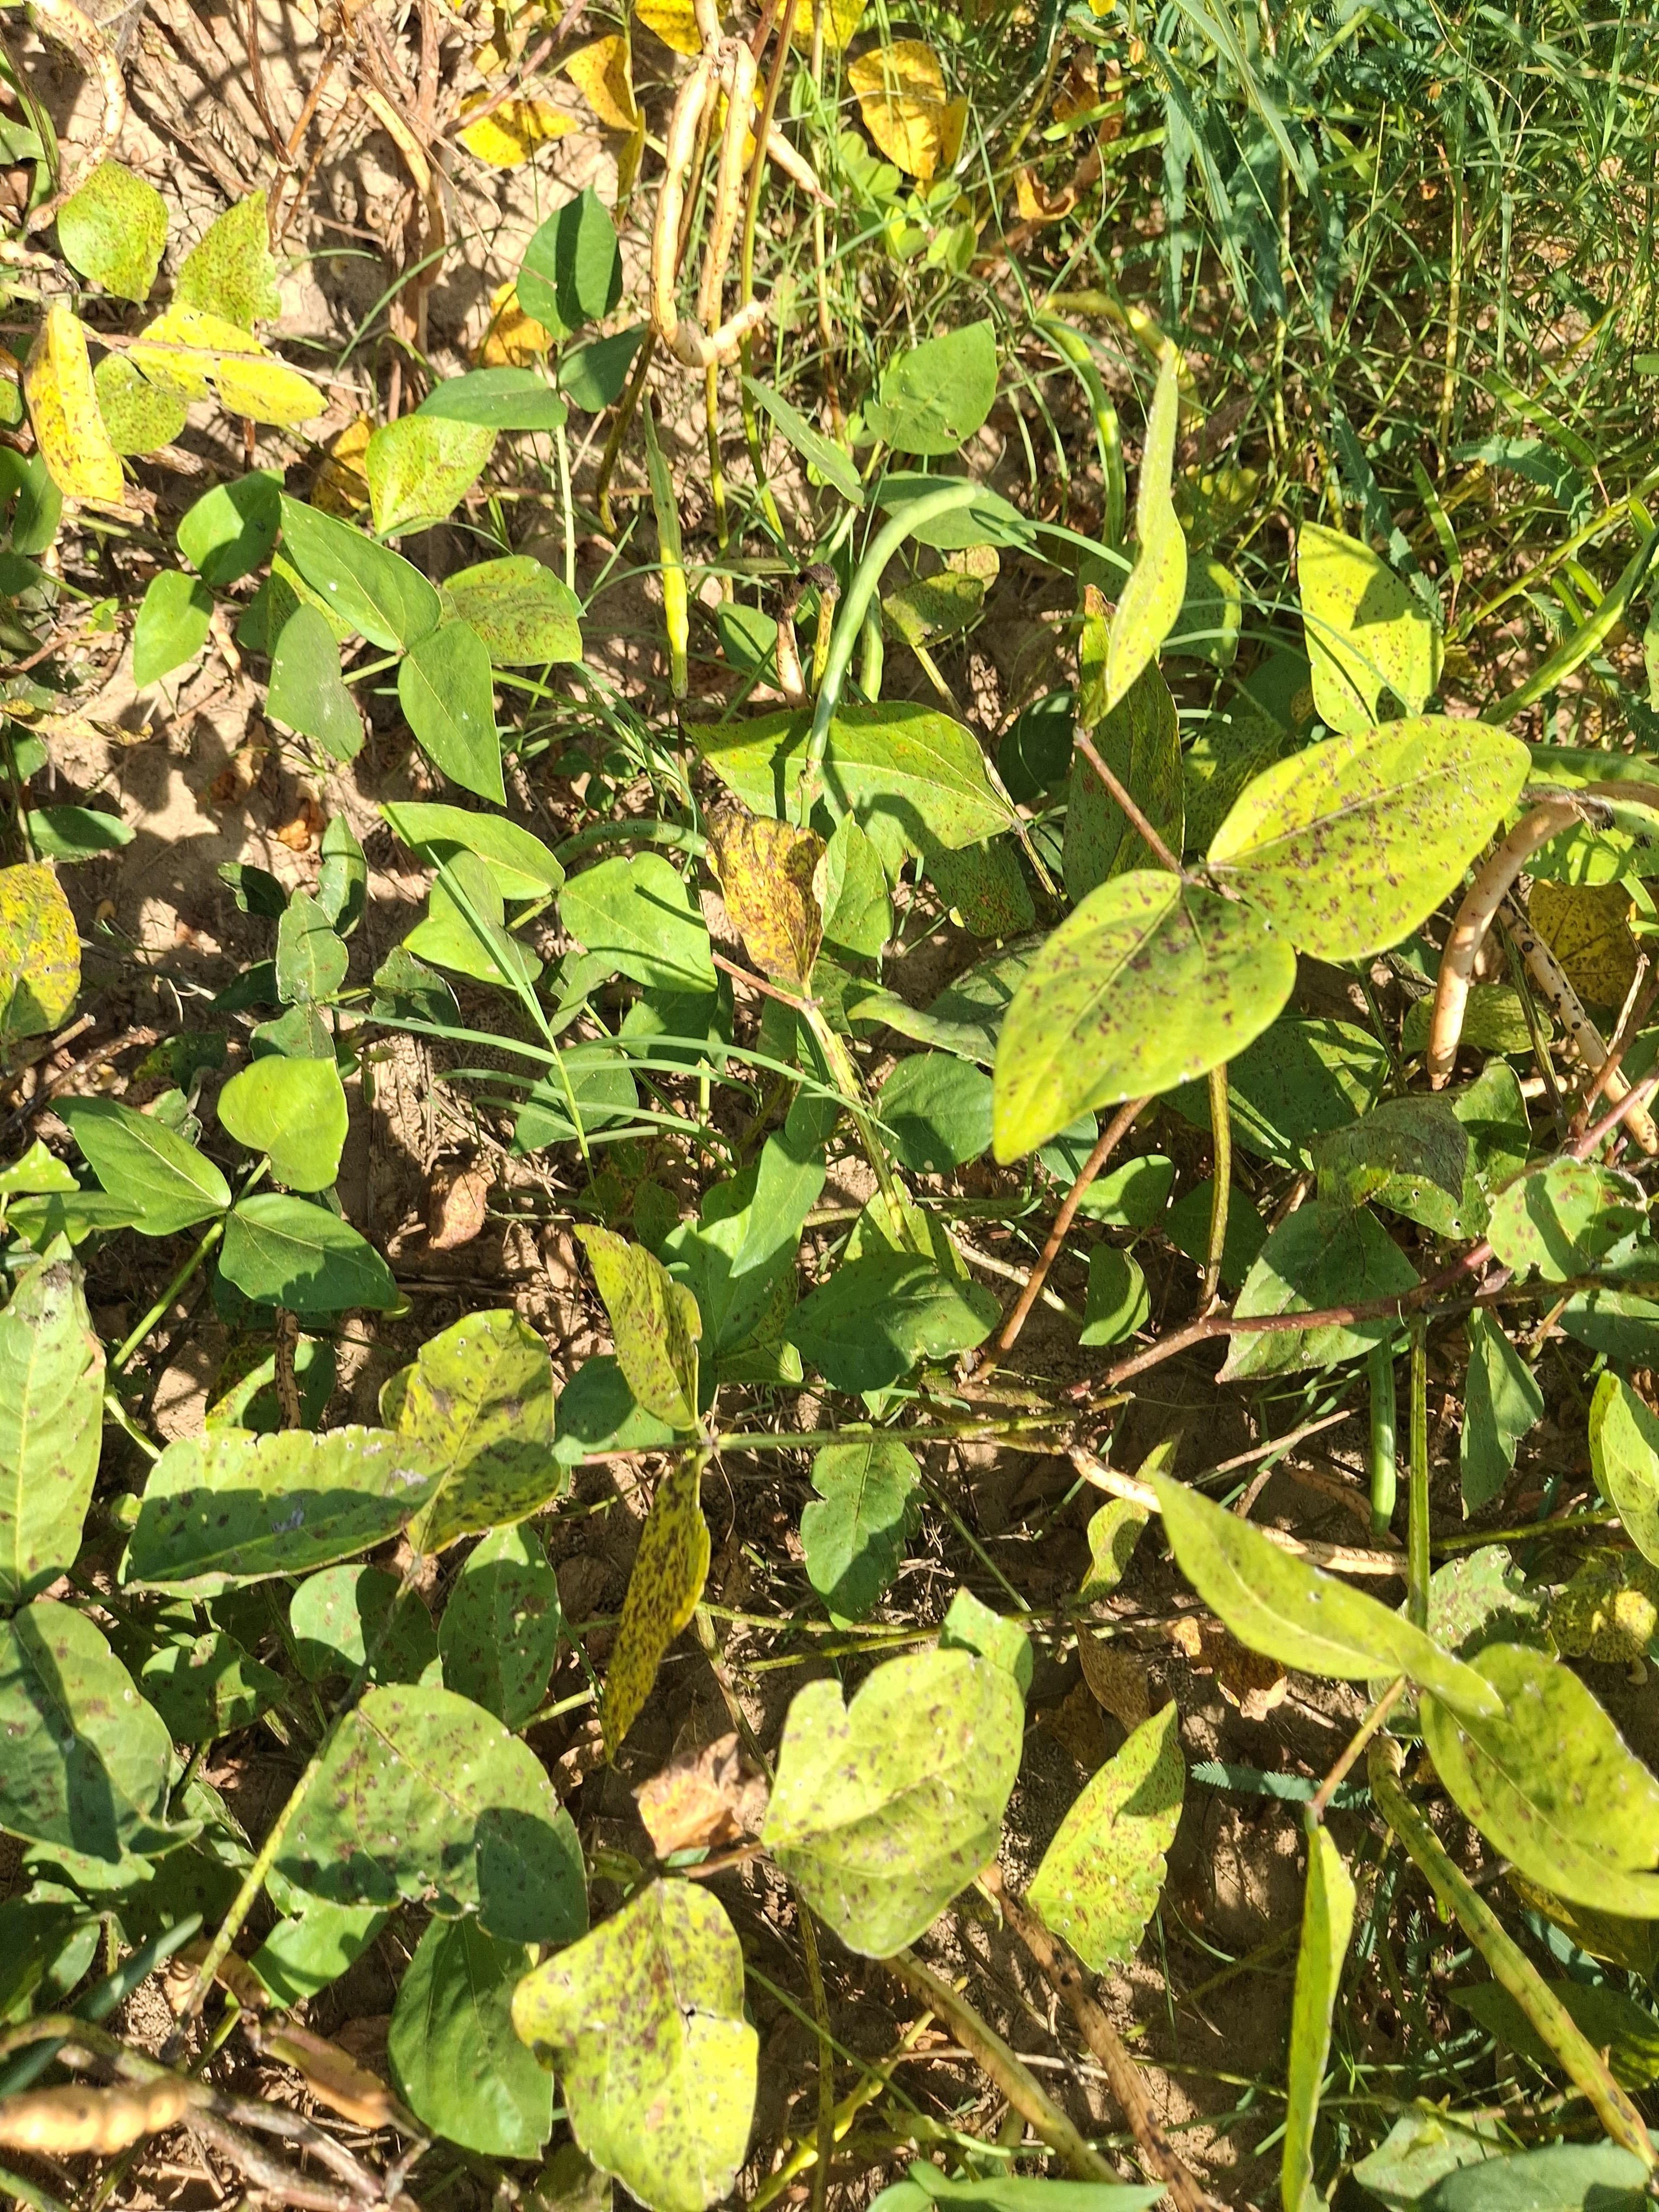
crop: cowpea
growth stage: maturity
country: Nigeria
